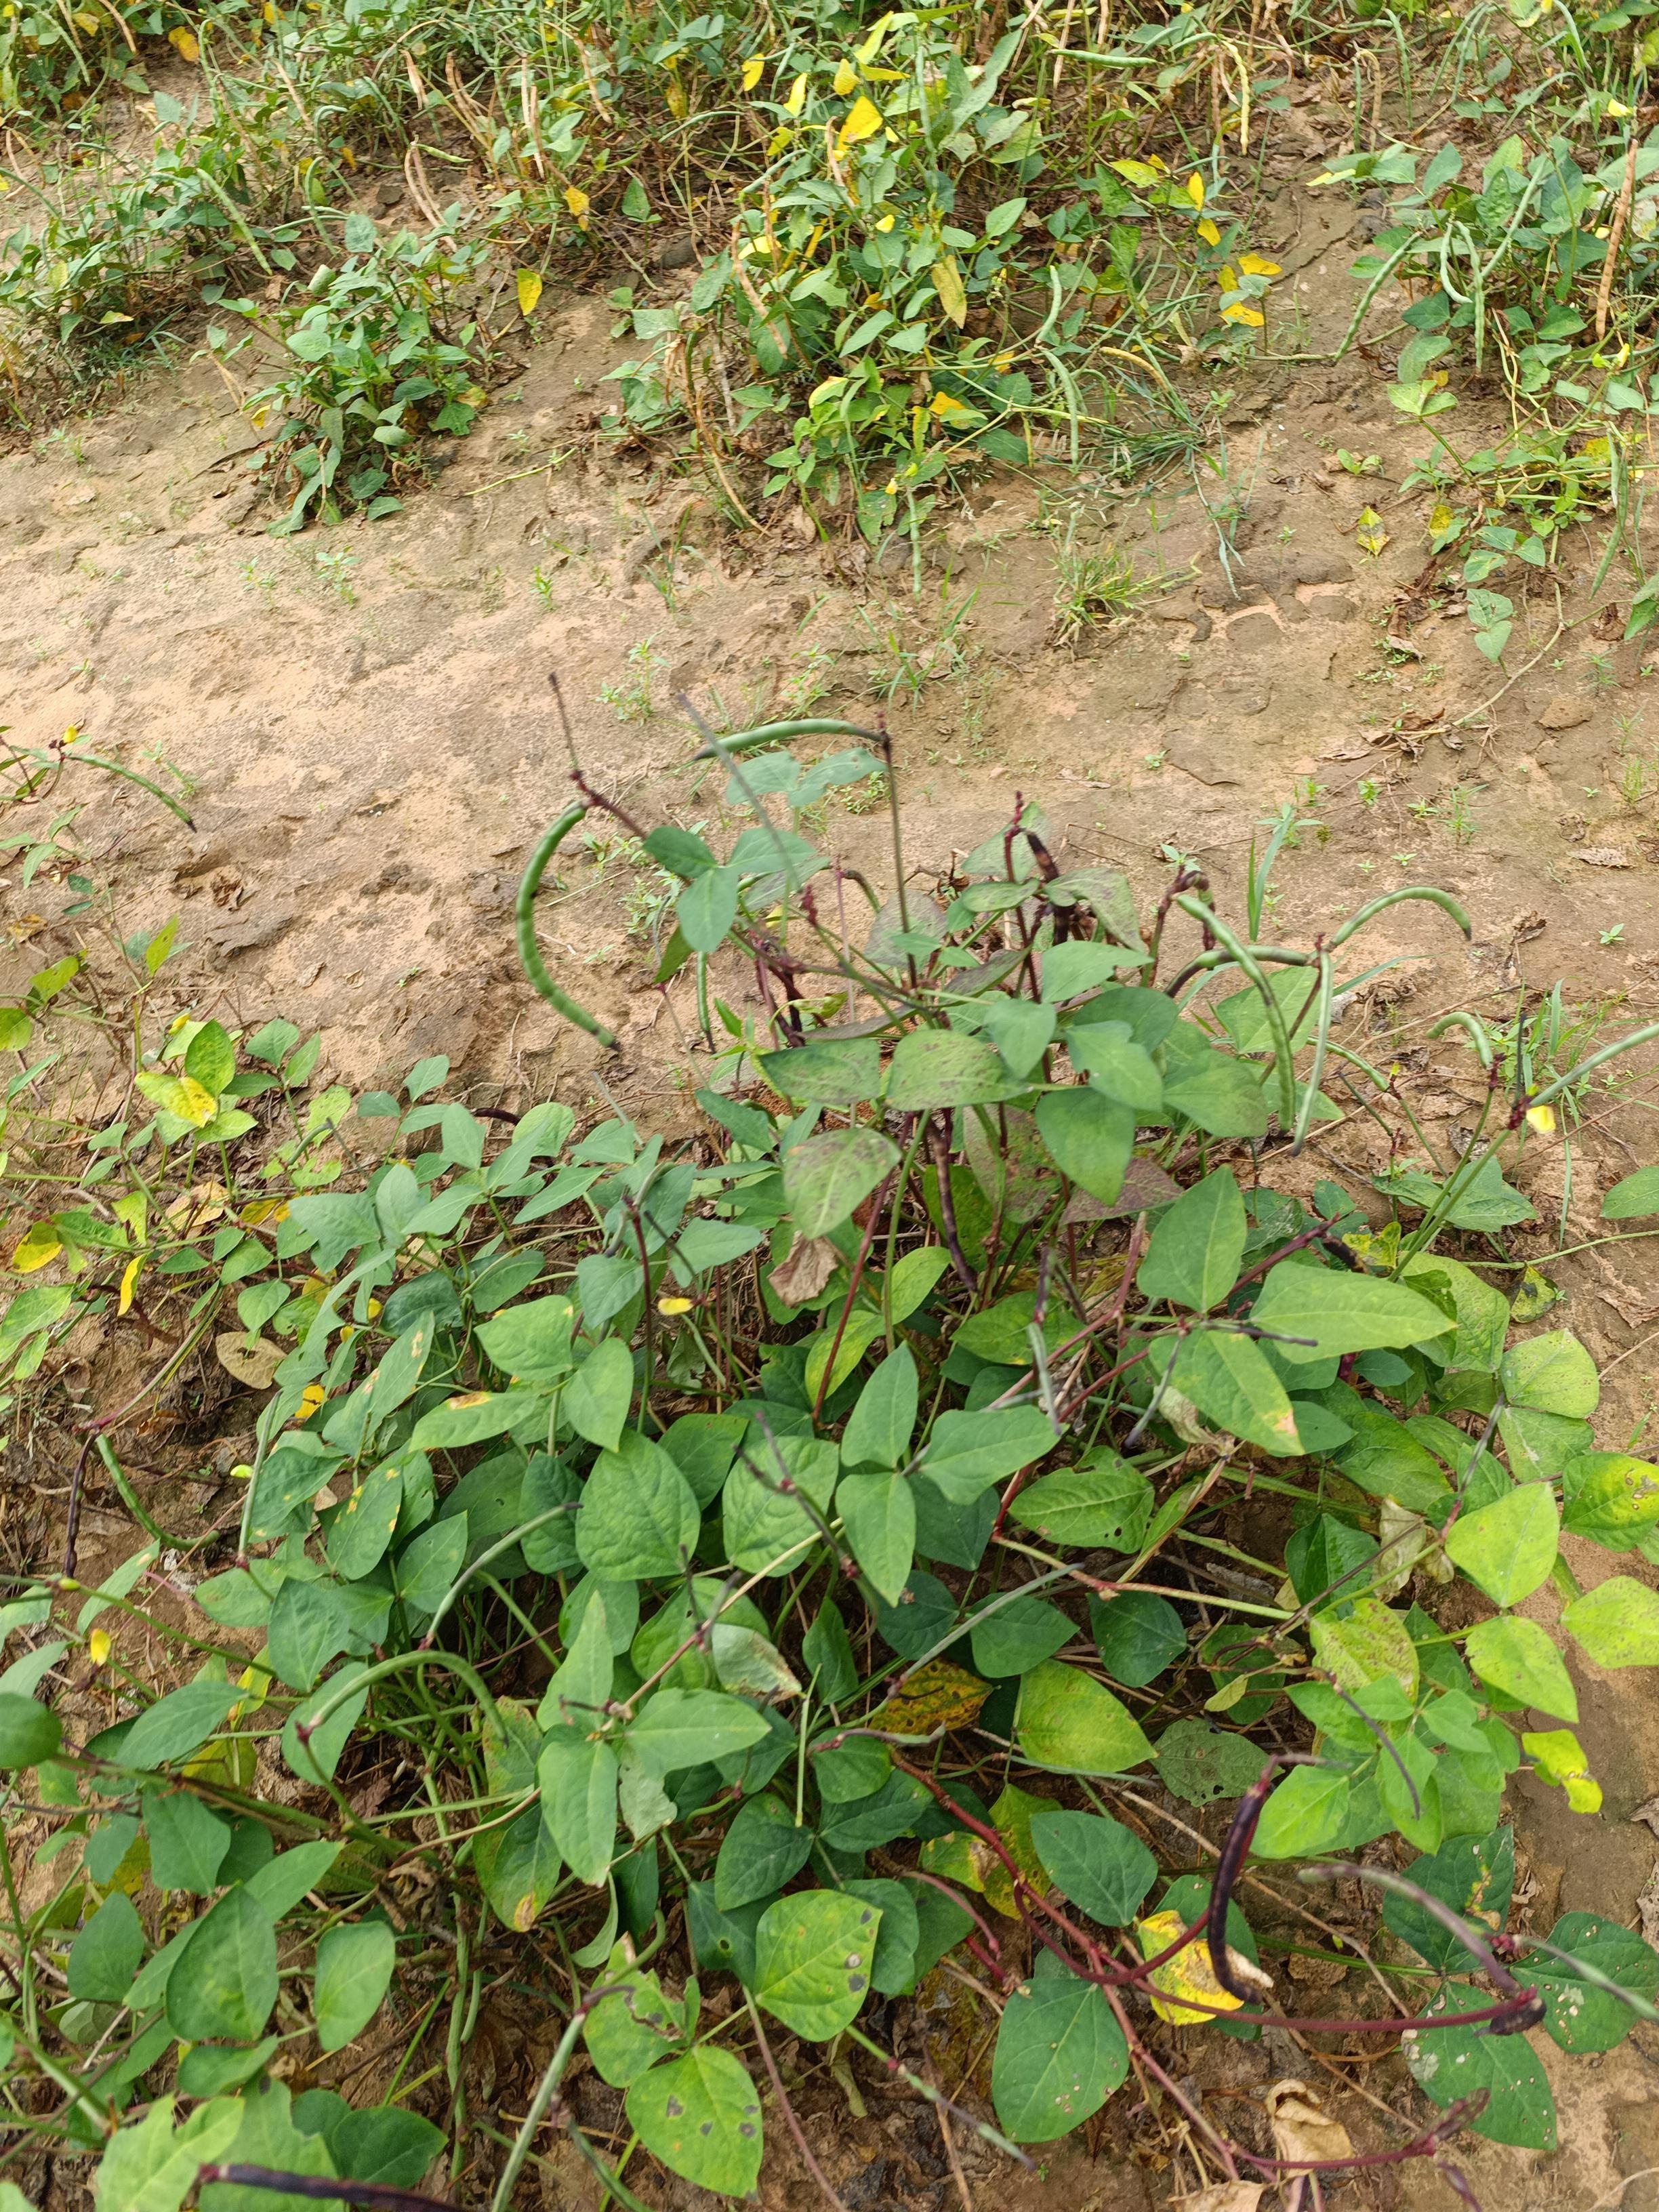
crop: cowpea
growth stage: maturity
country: Nigeria
